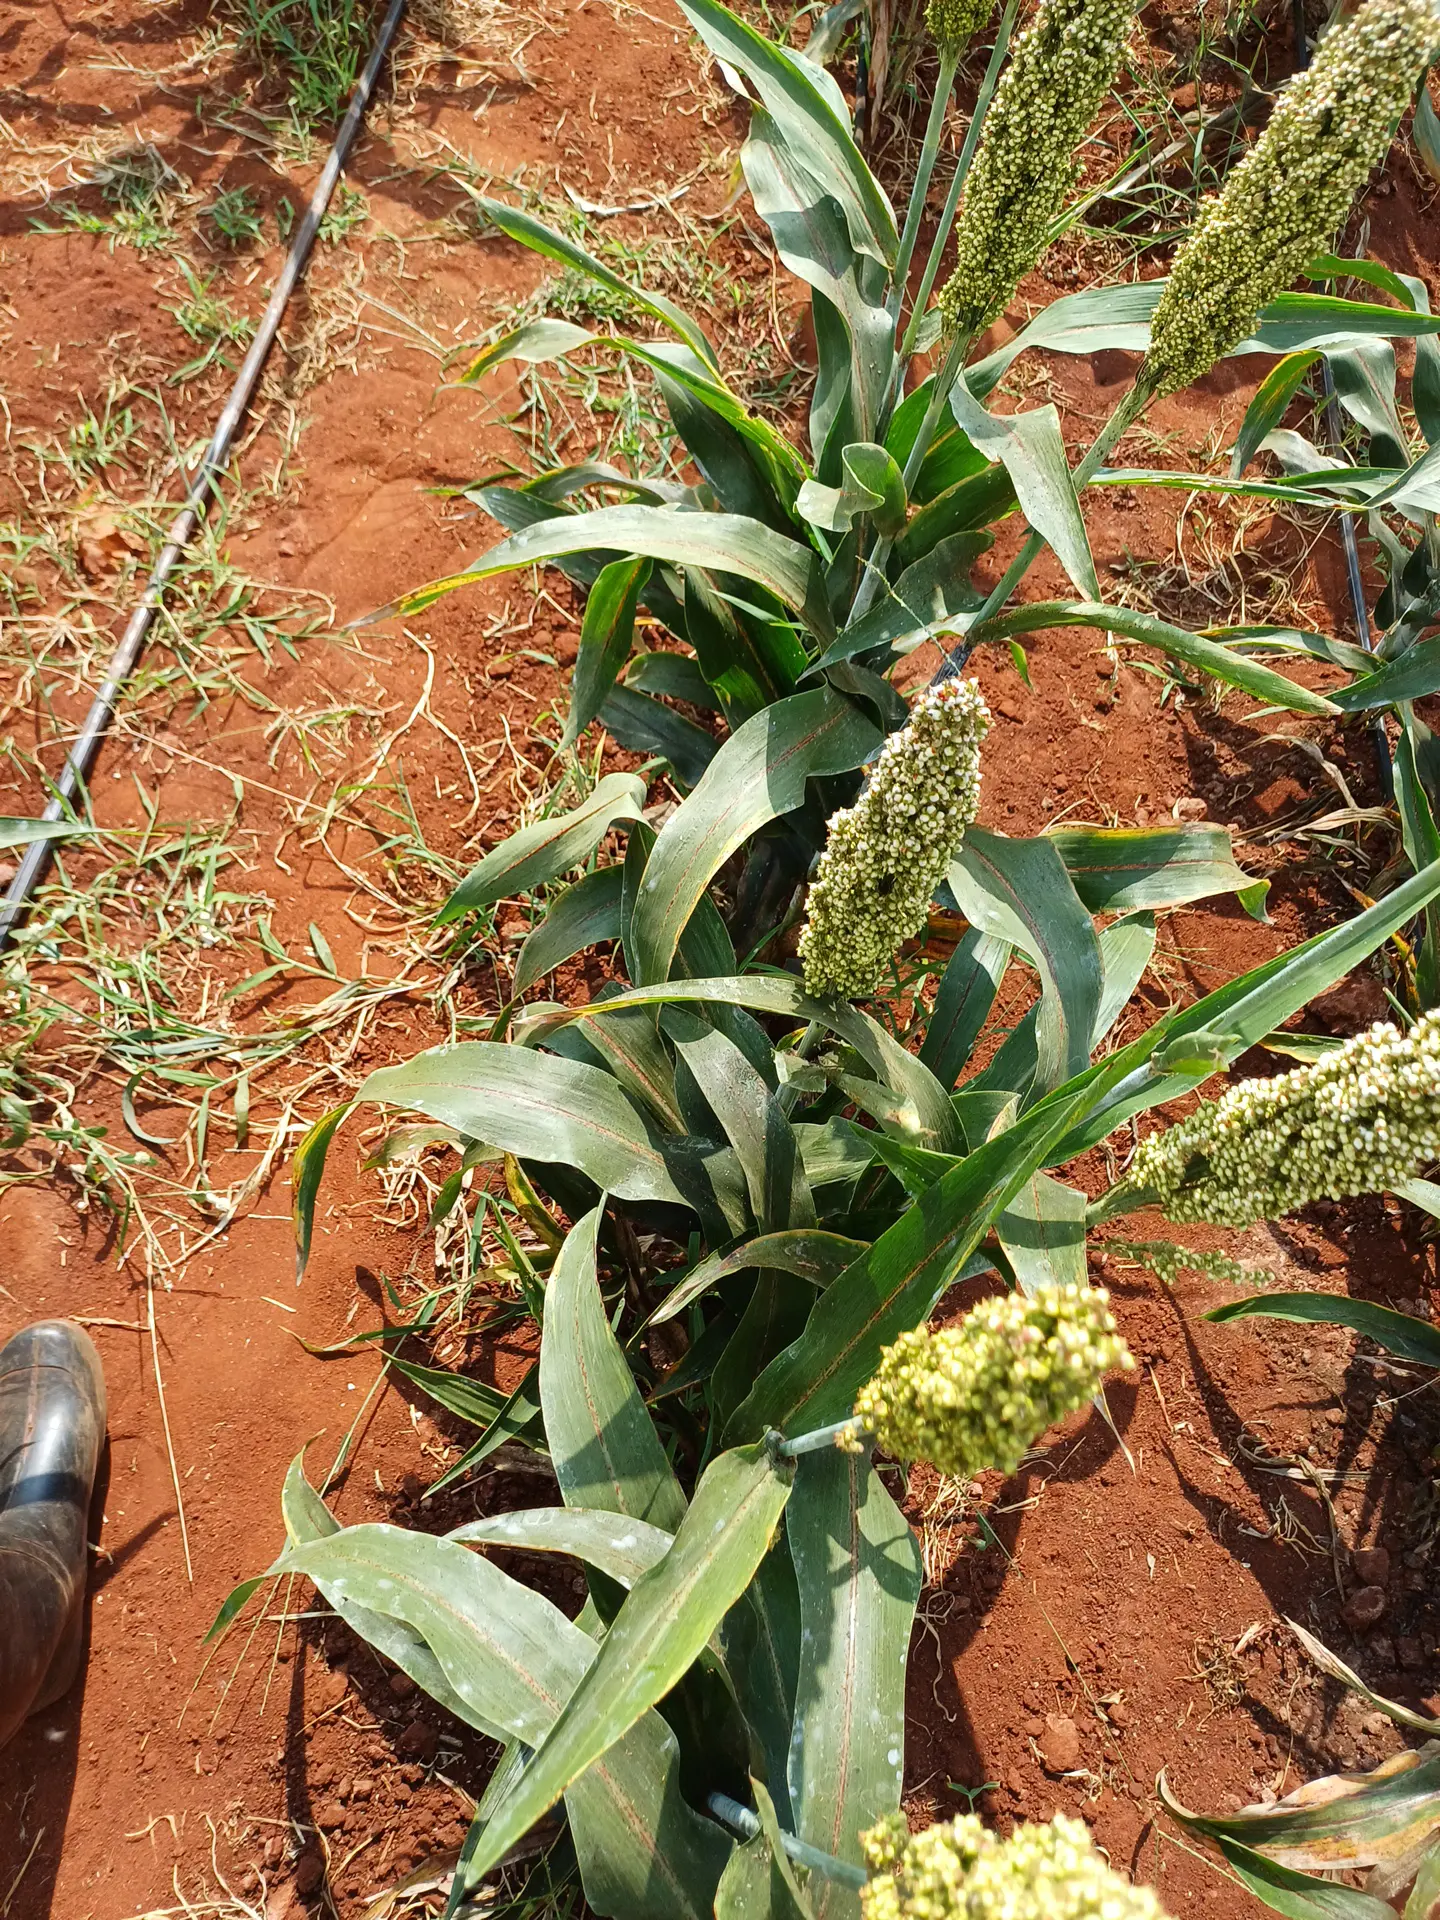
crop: sorghum
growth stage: filling grain
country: Kenya
